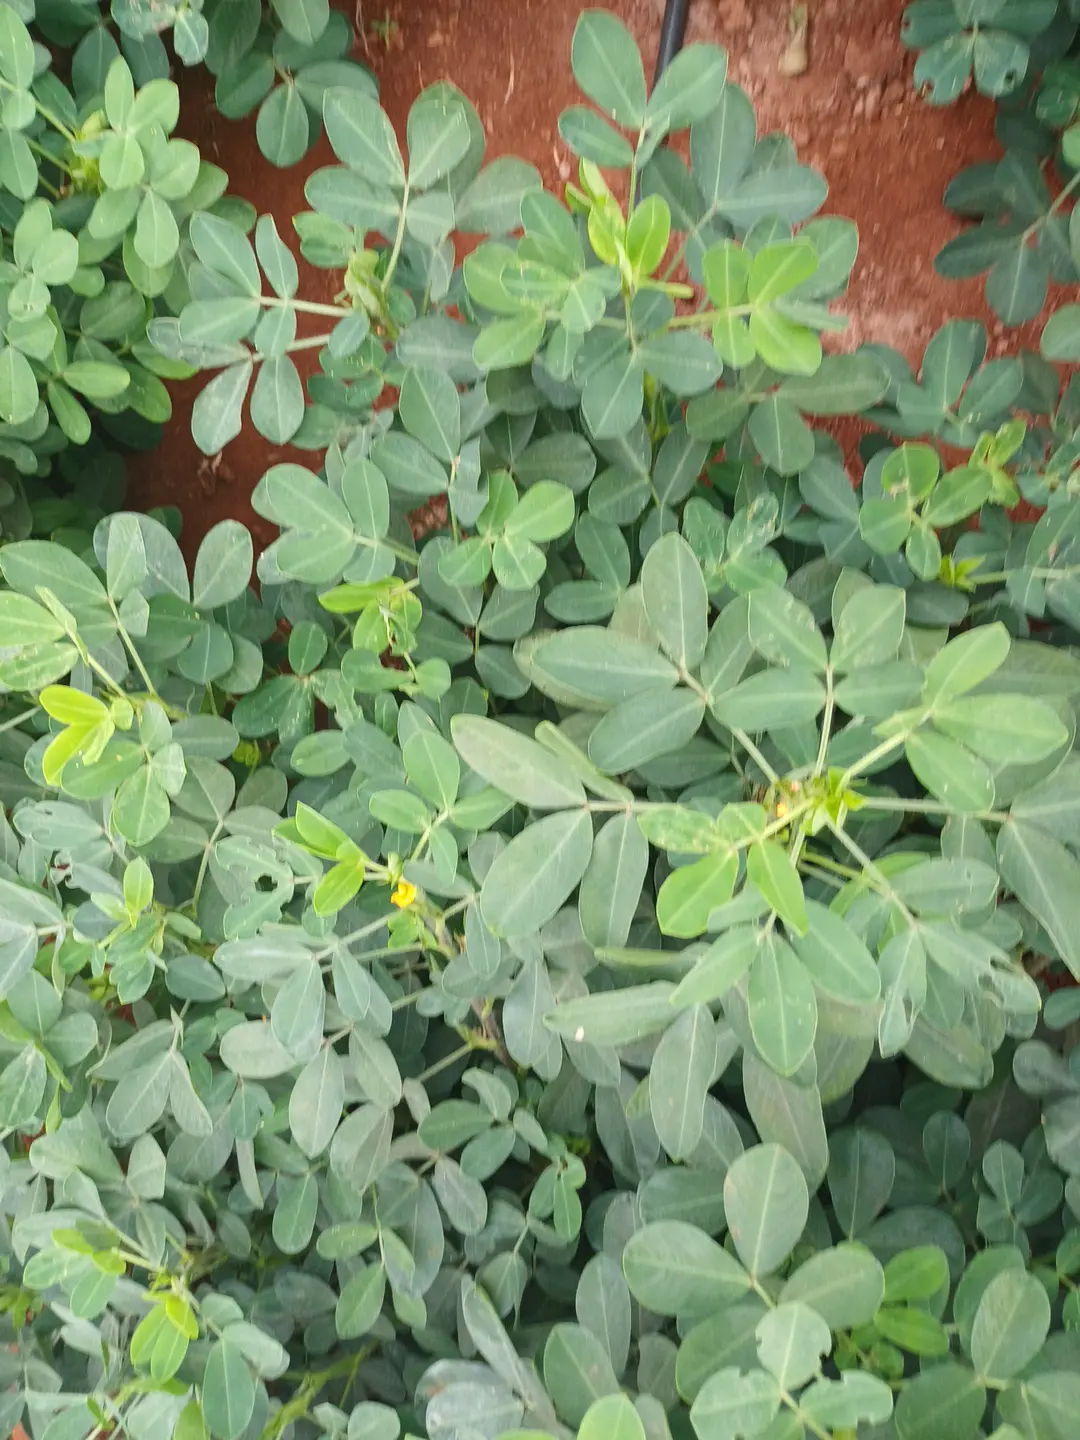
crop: groundnut
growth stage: pegging
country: Kenya
